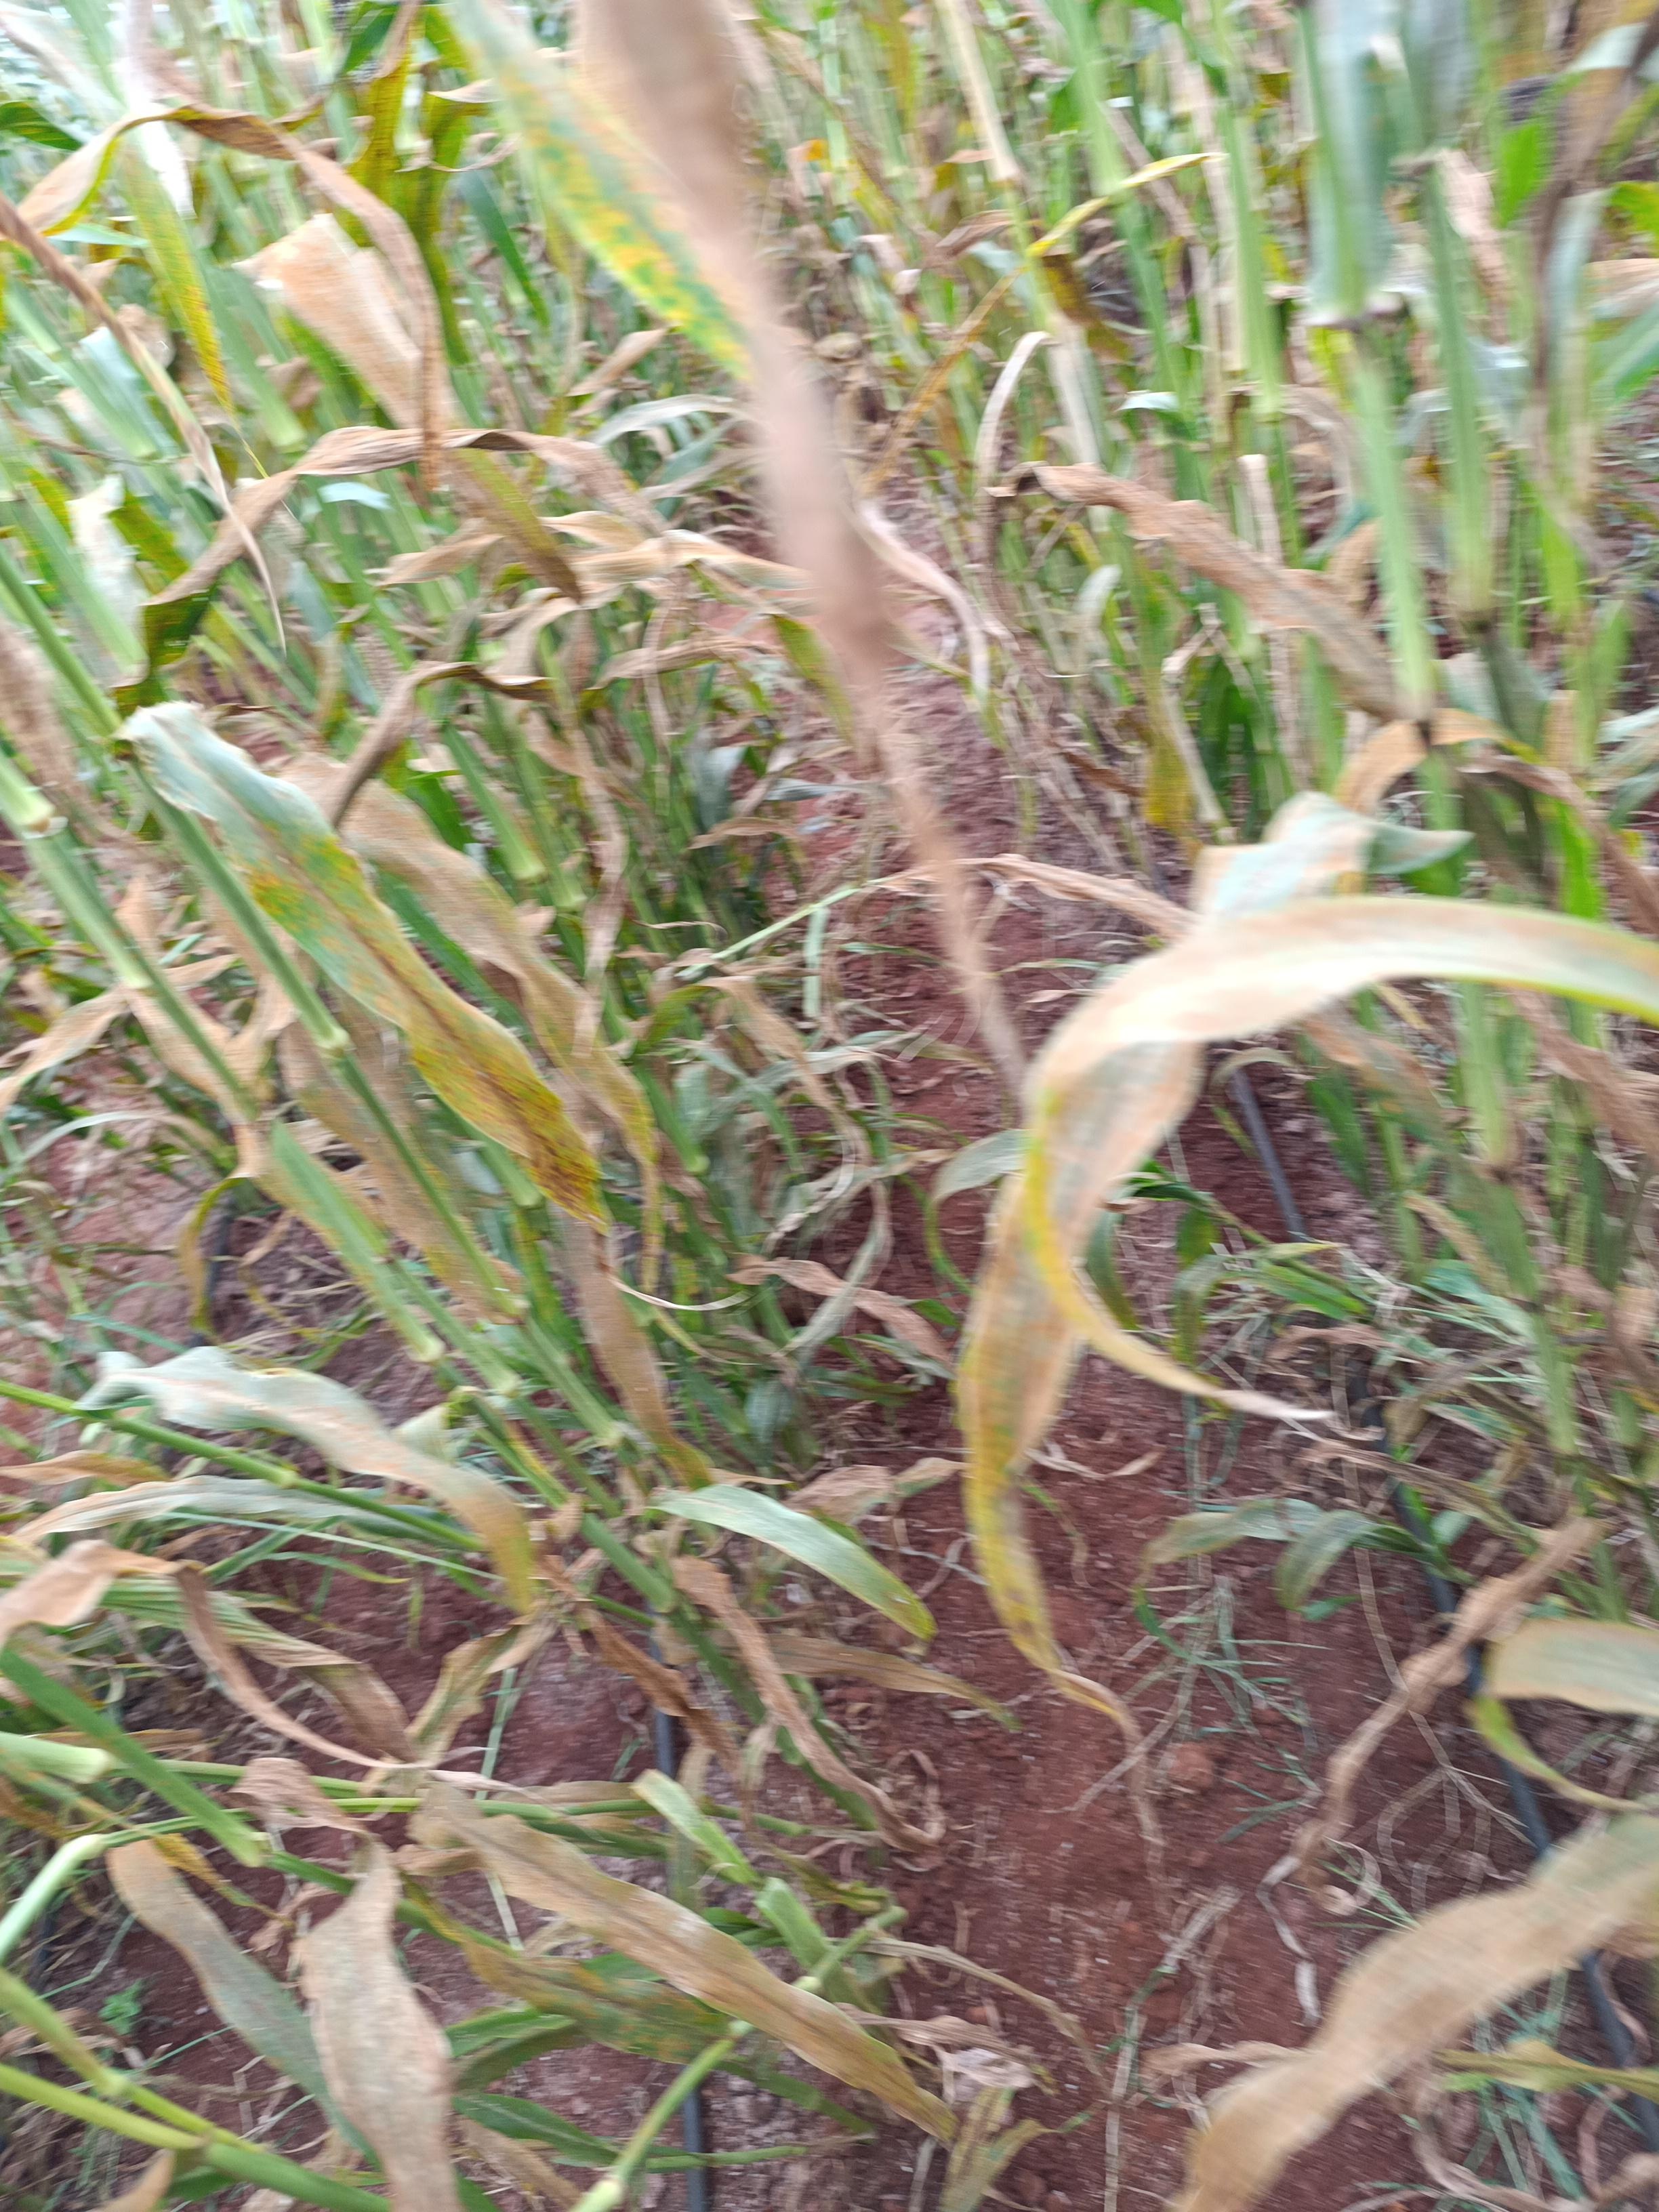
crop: pearl millet
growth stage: filling grain
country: Kenya
